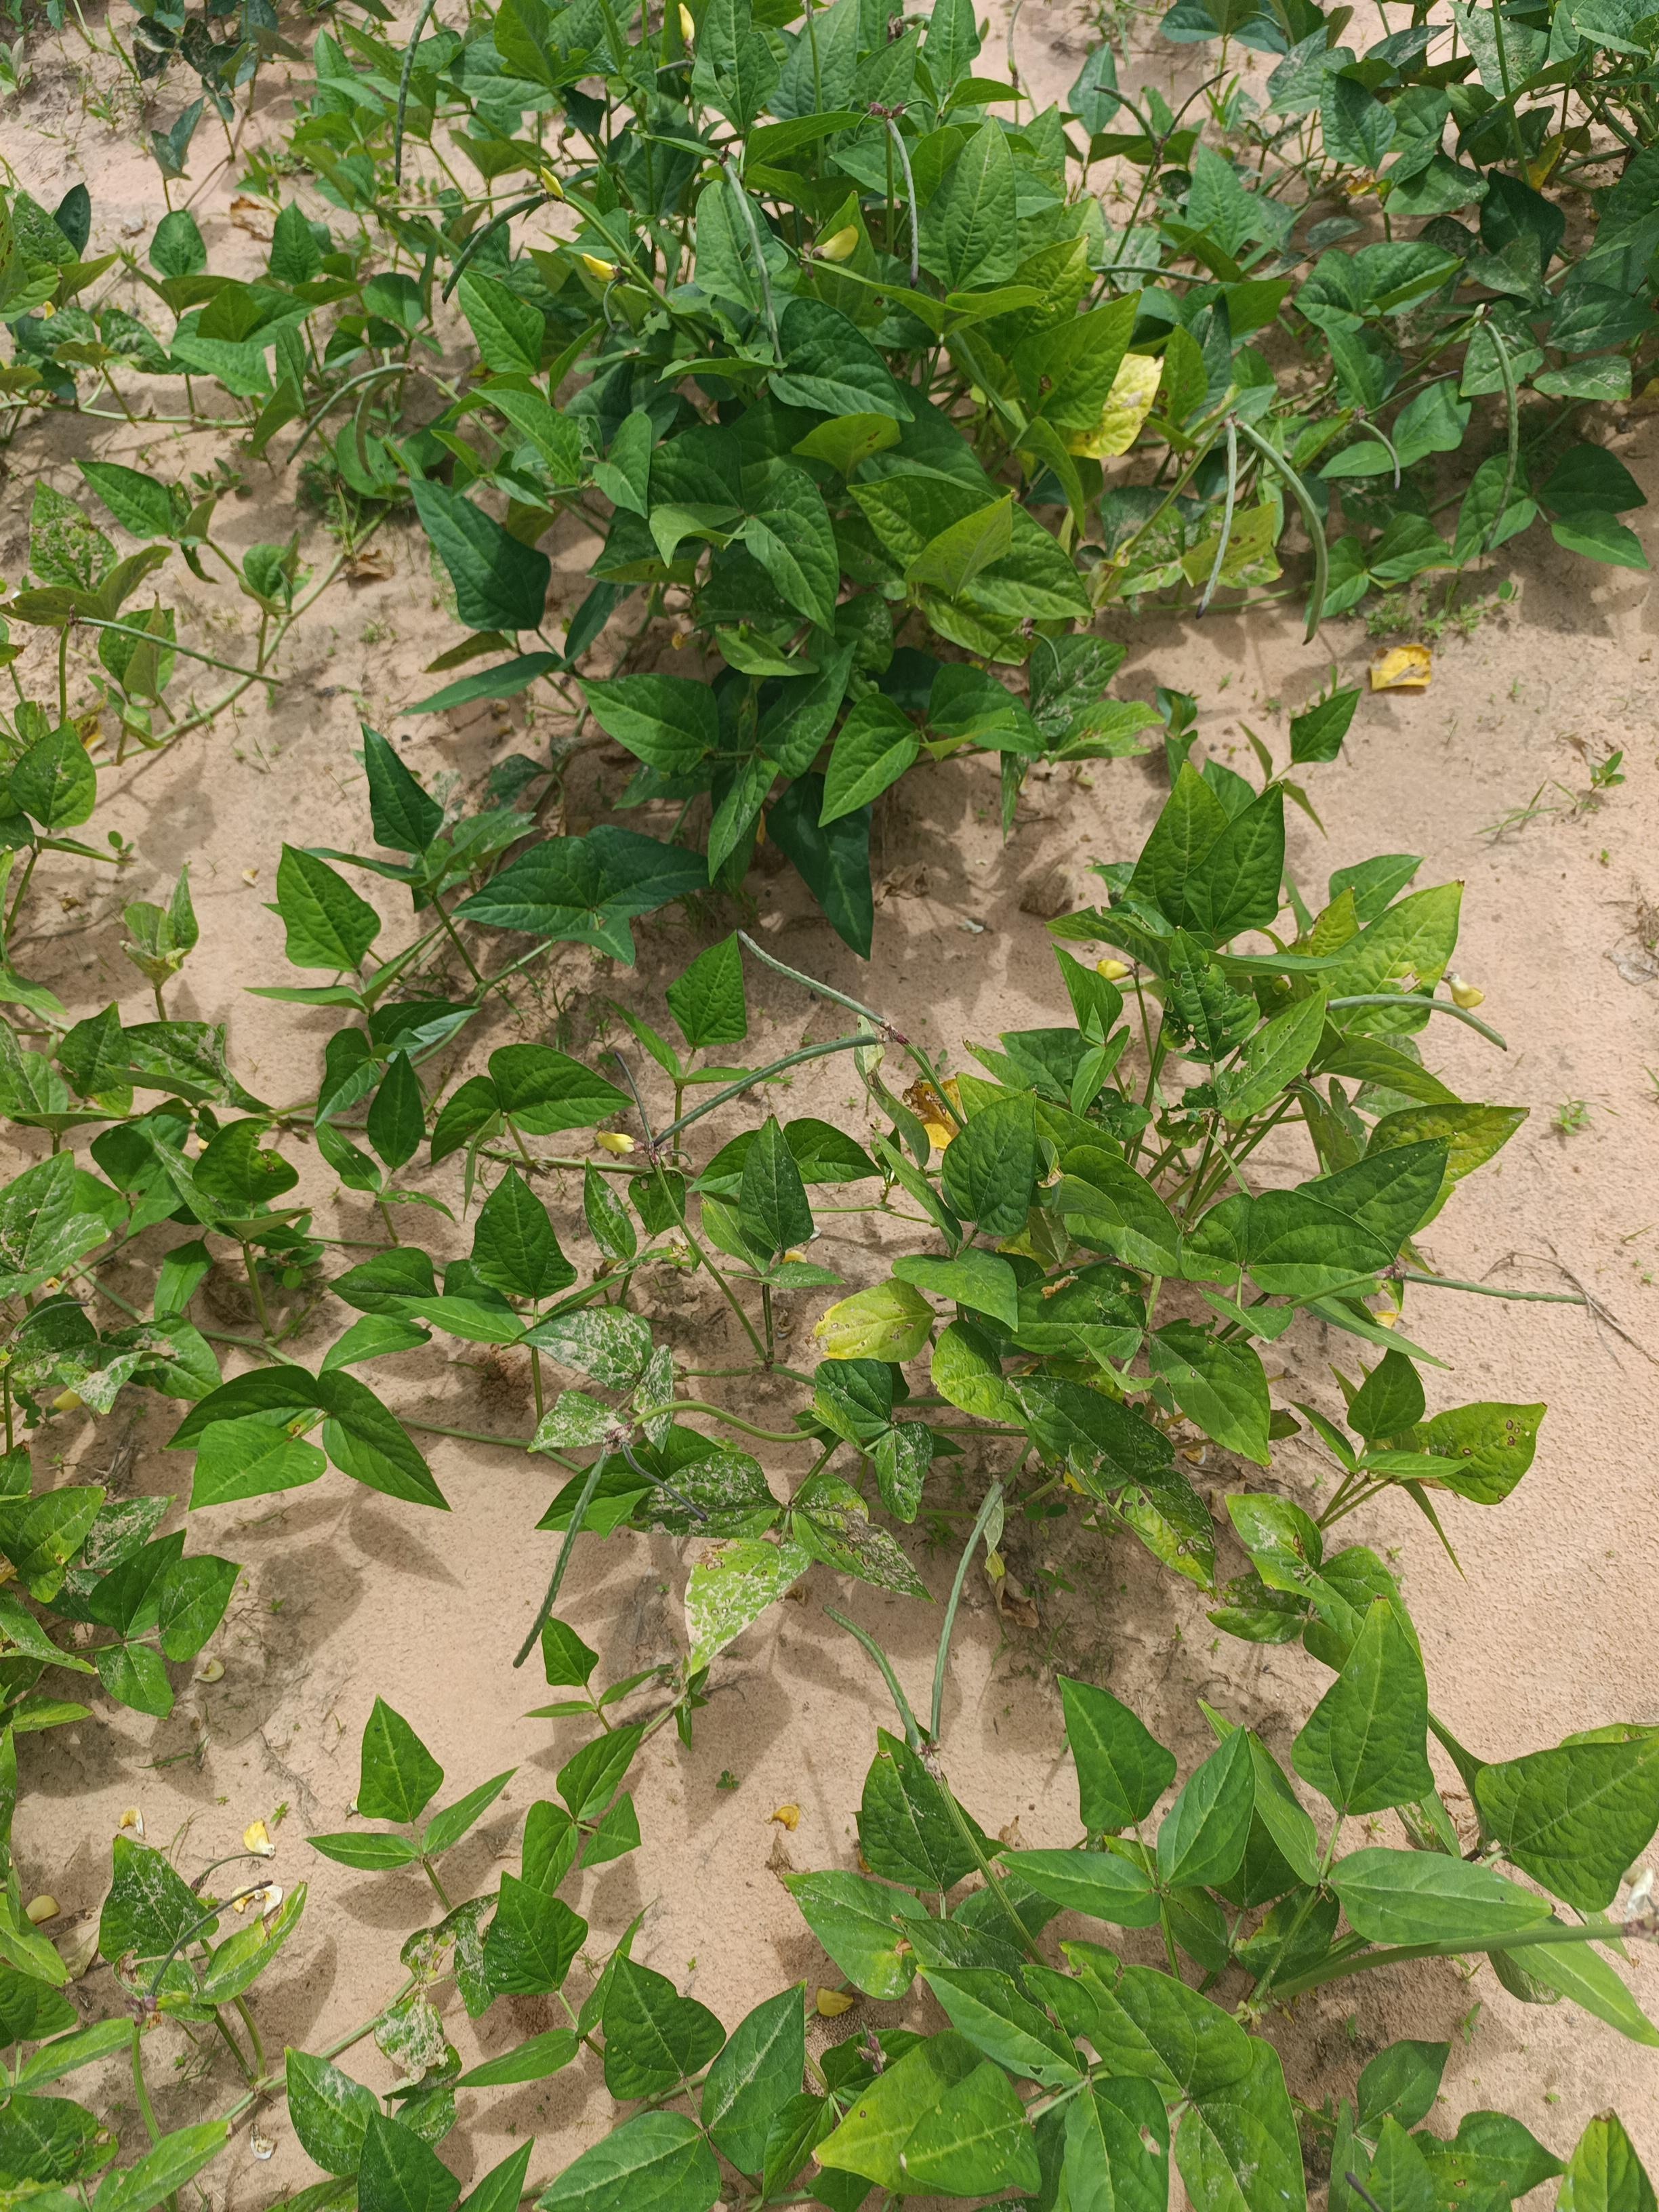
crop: cowpea
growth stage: development pod
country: Nigeria
